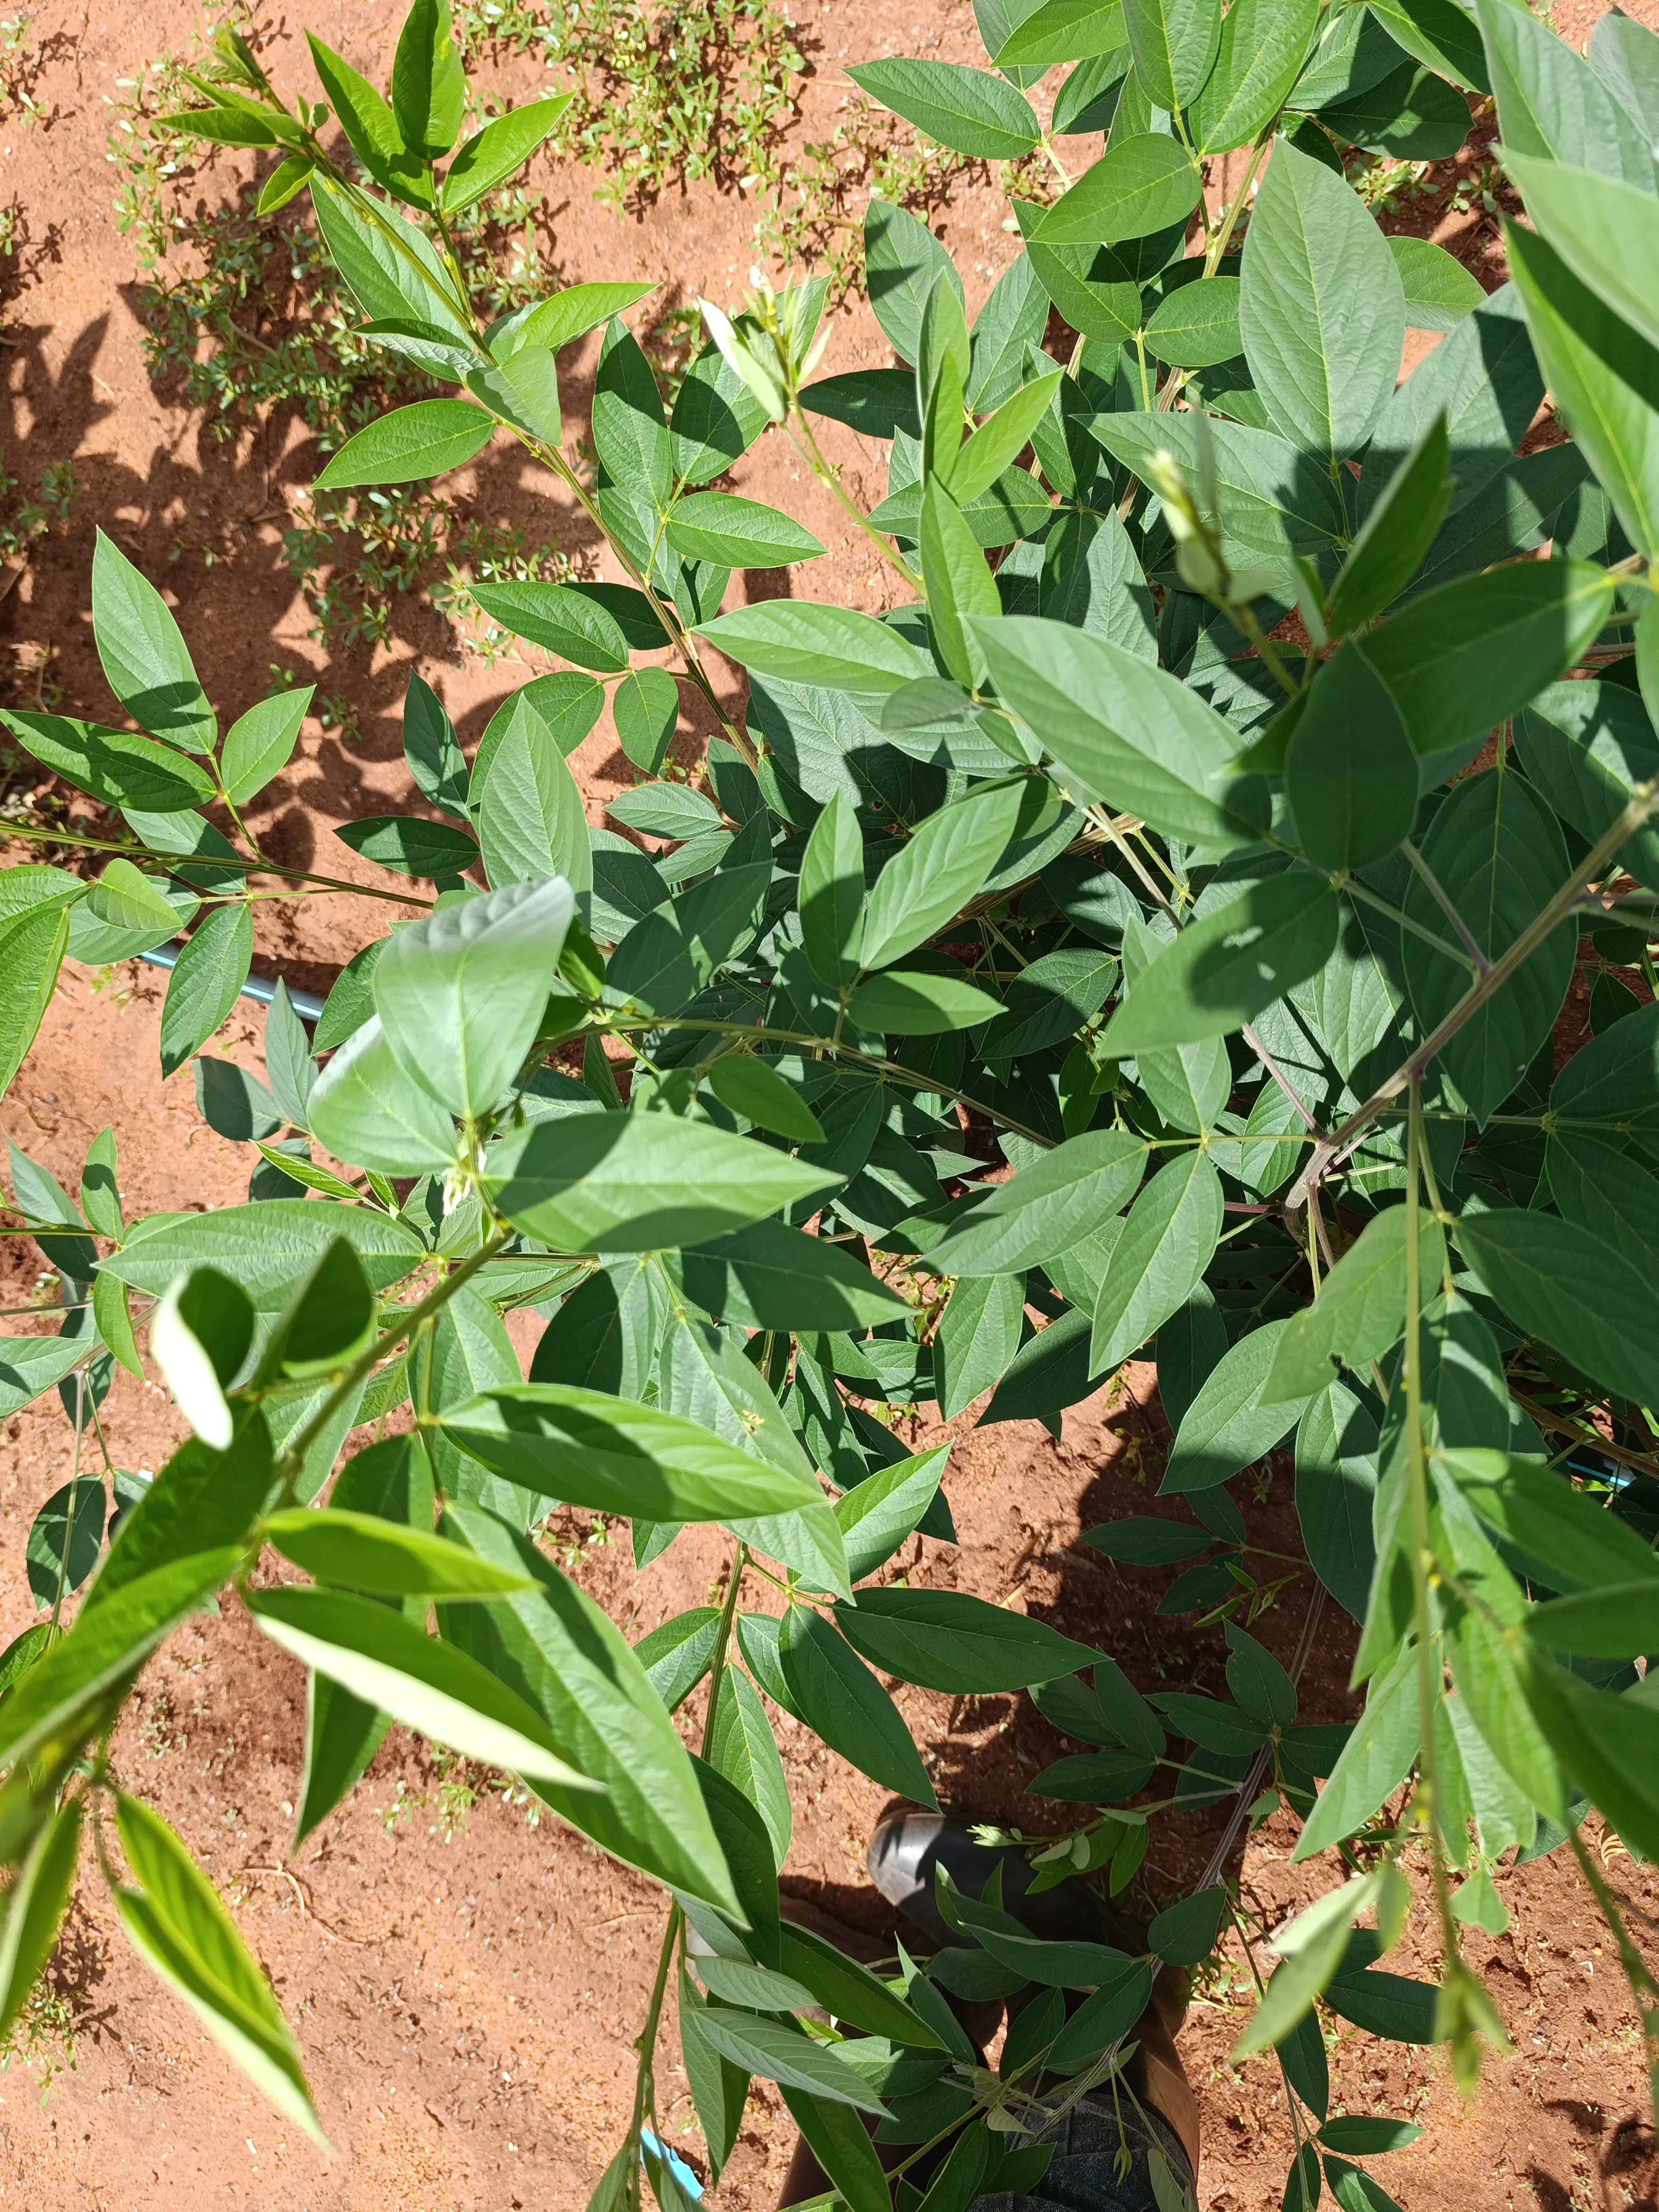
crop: pigeonpea
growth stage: vegetative
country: Kenya
